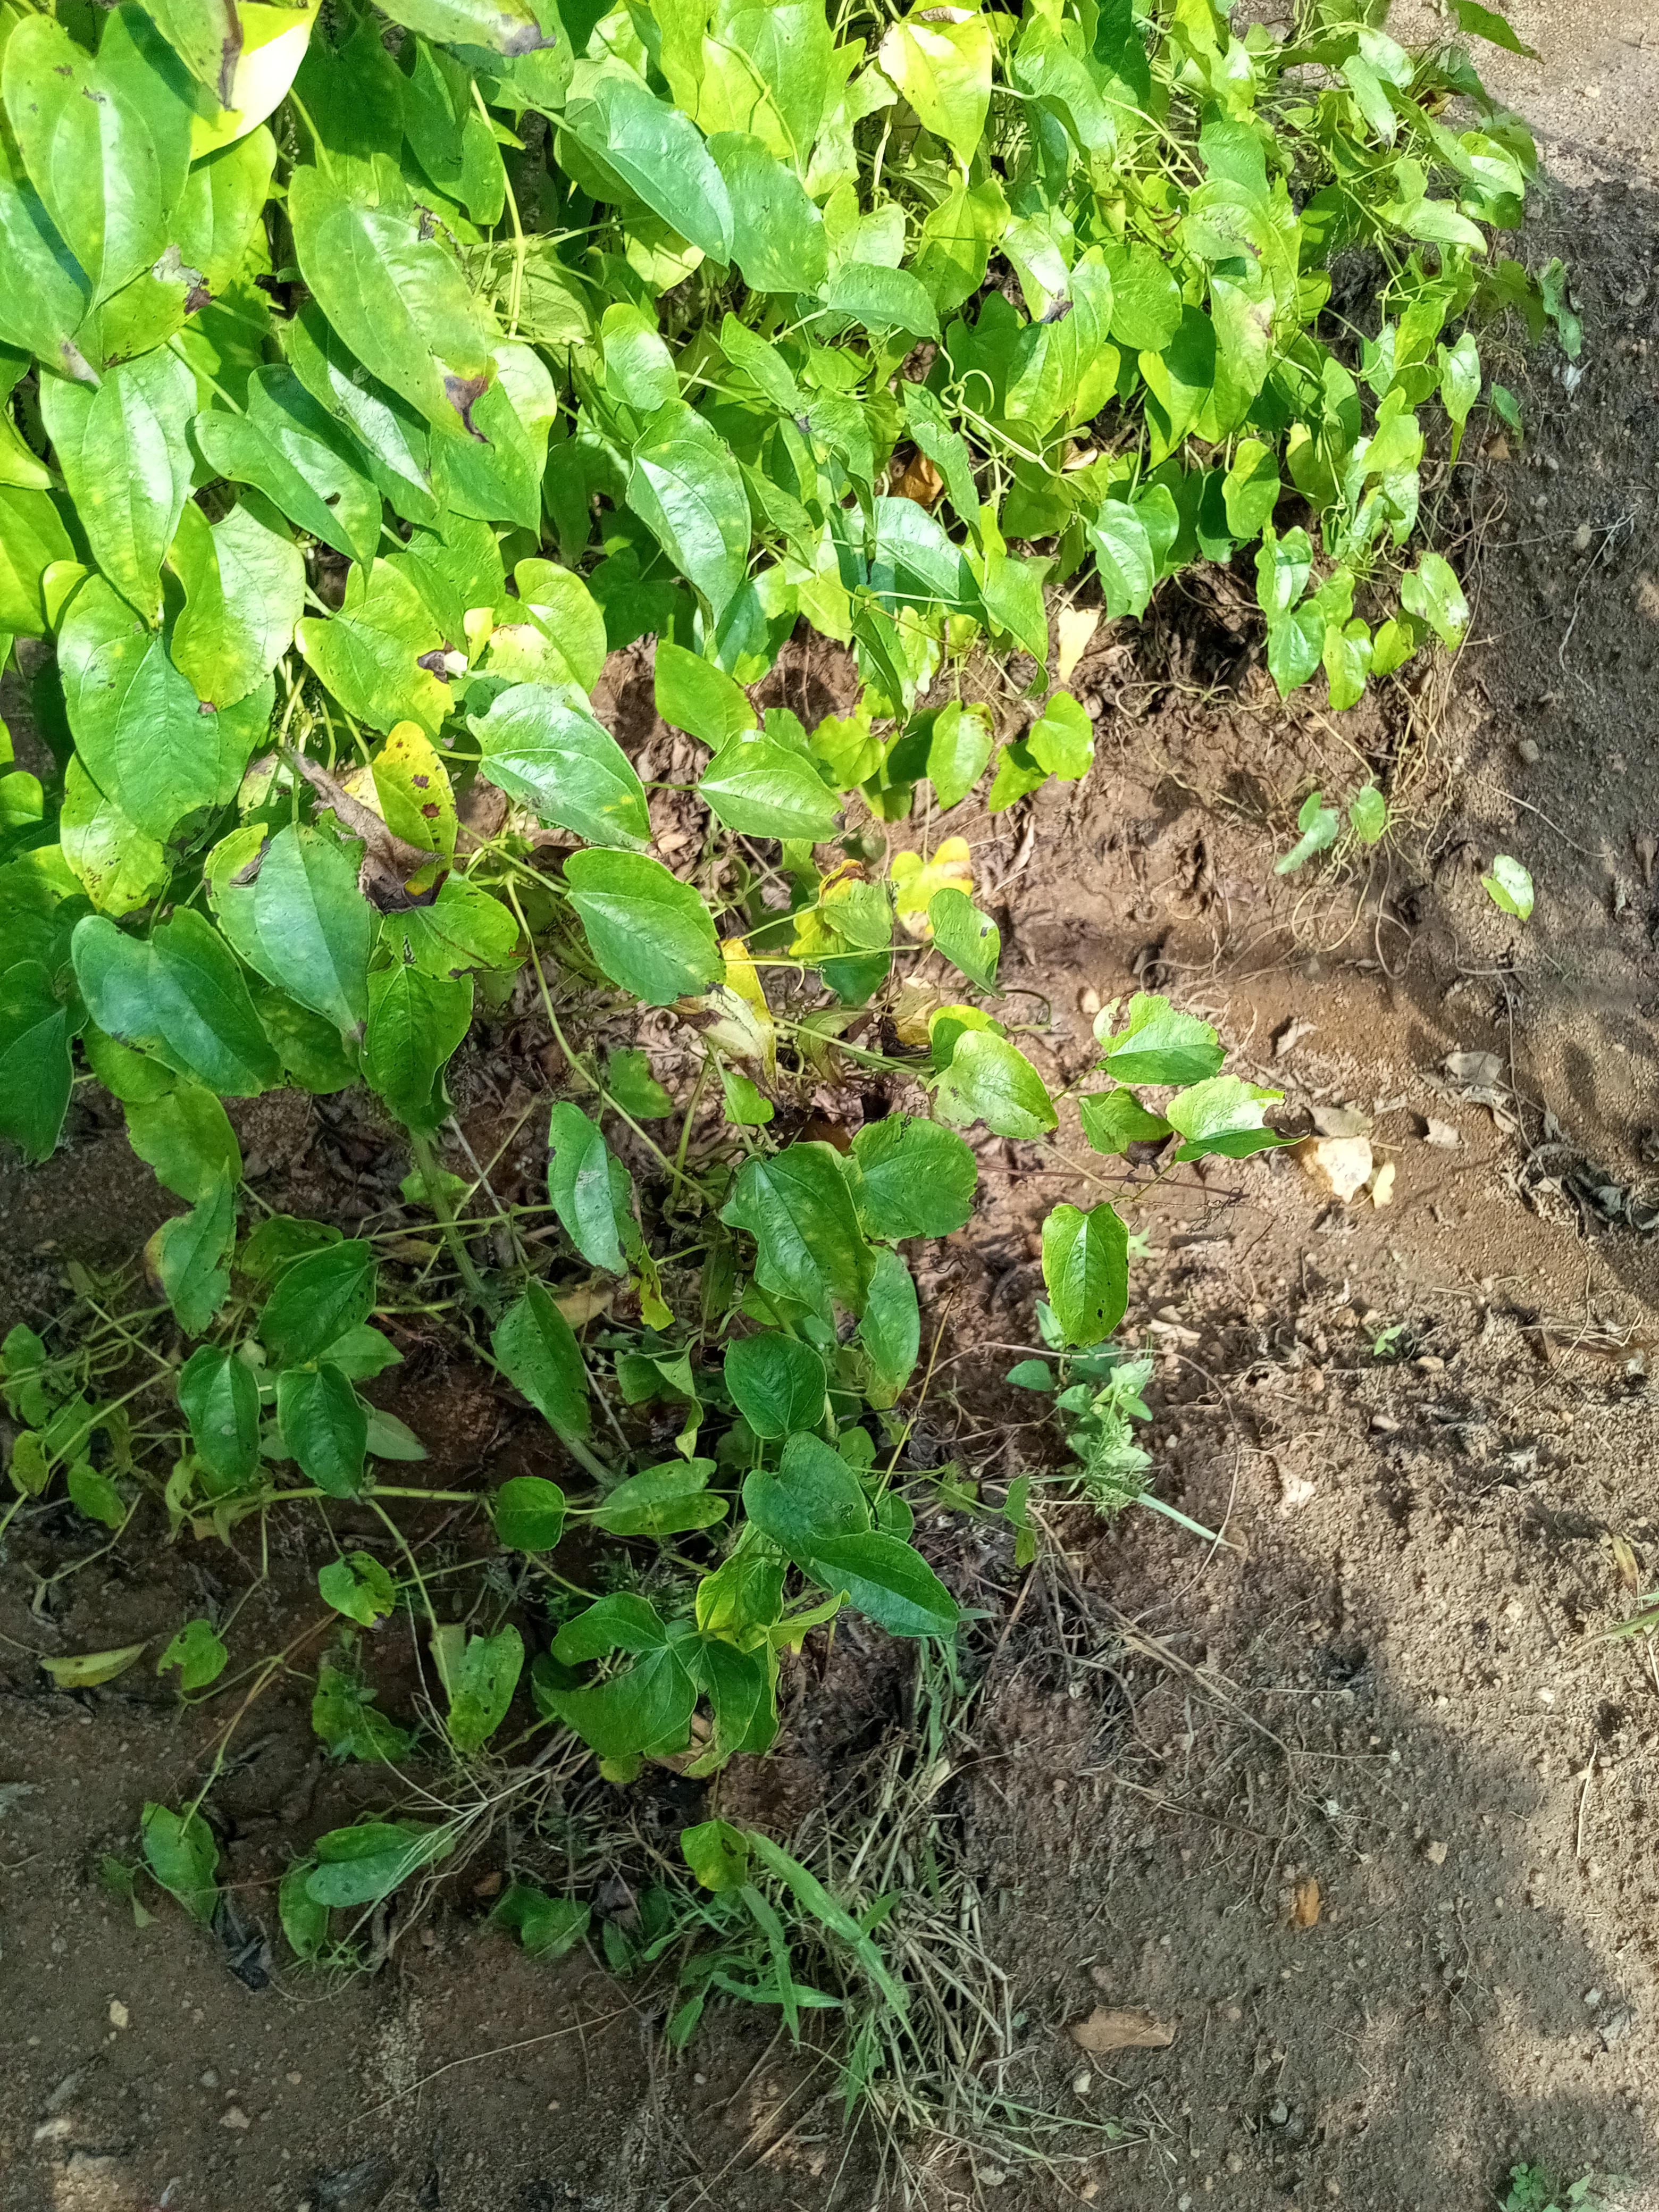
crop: yam
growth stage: maturity
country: Nigeria
